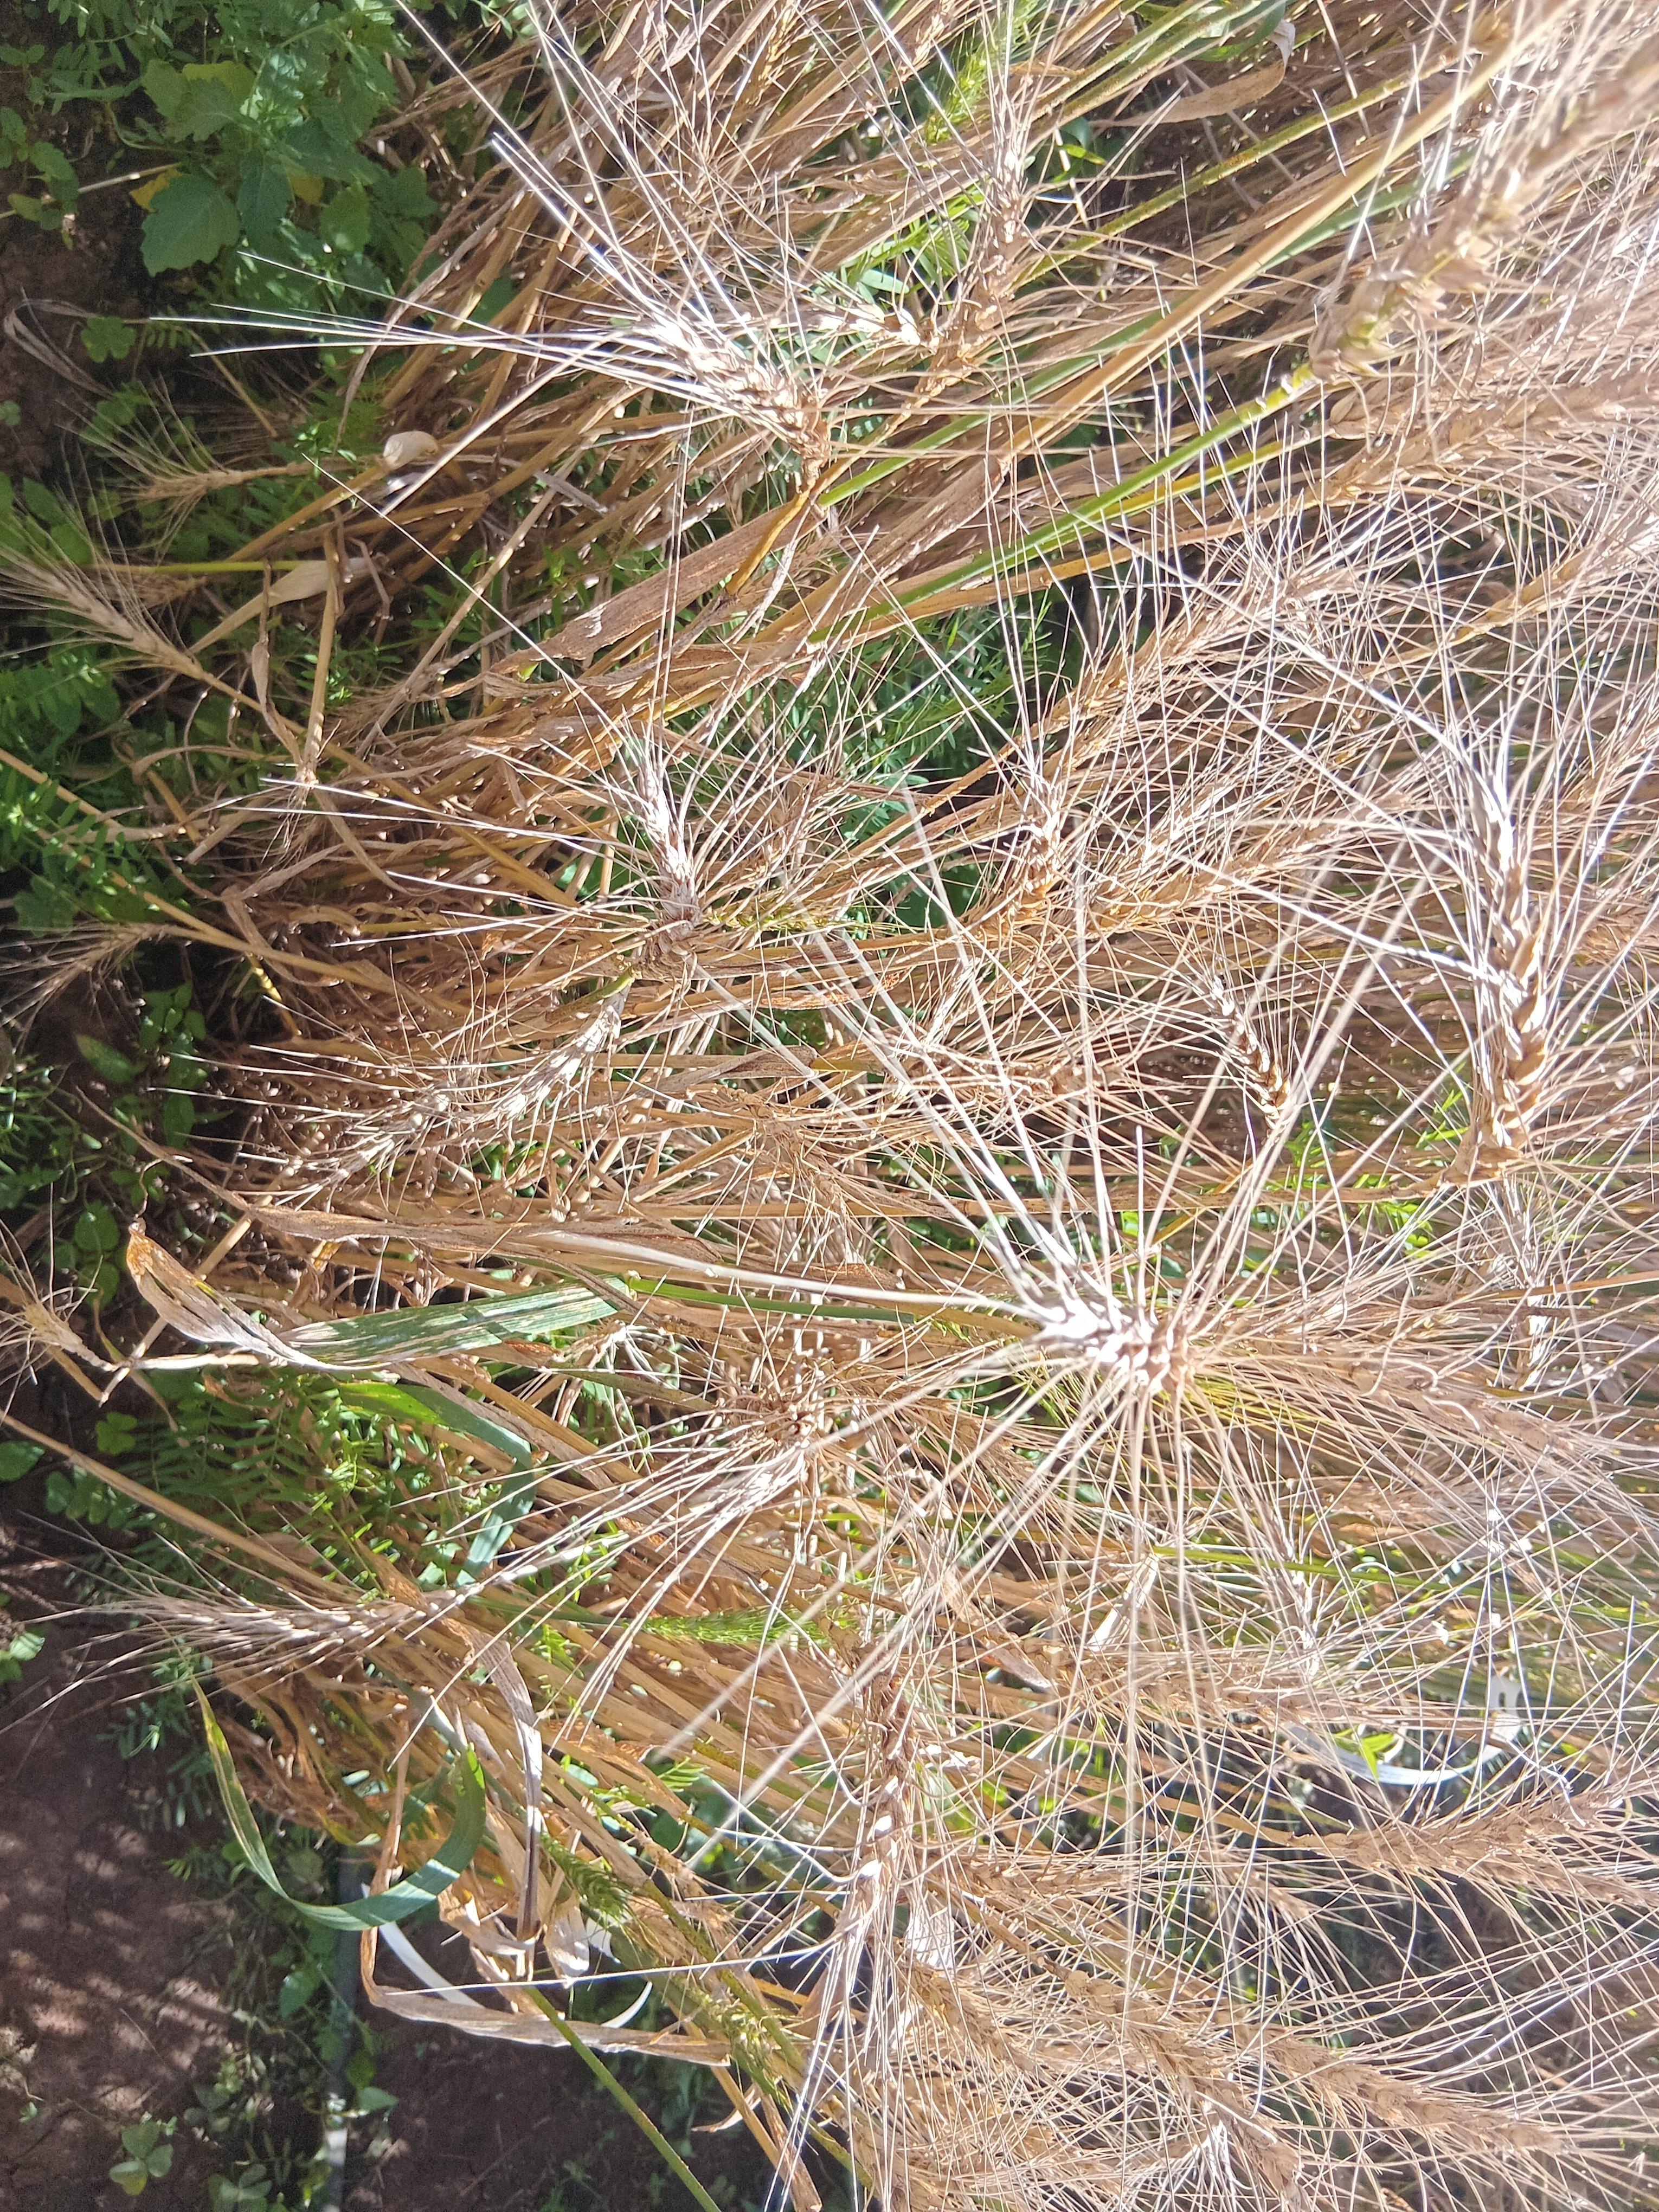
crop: wheat
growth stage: maturity
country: Kenya
